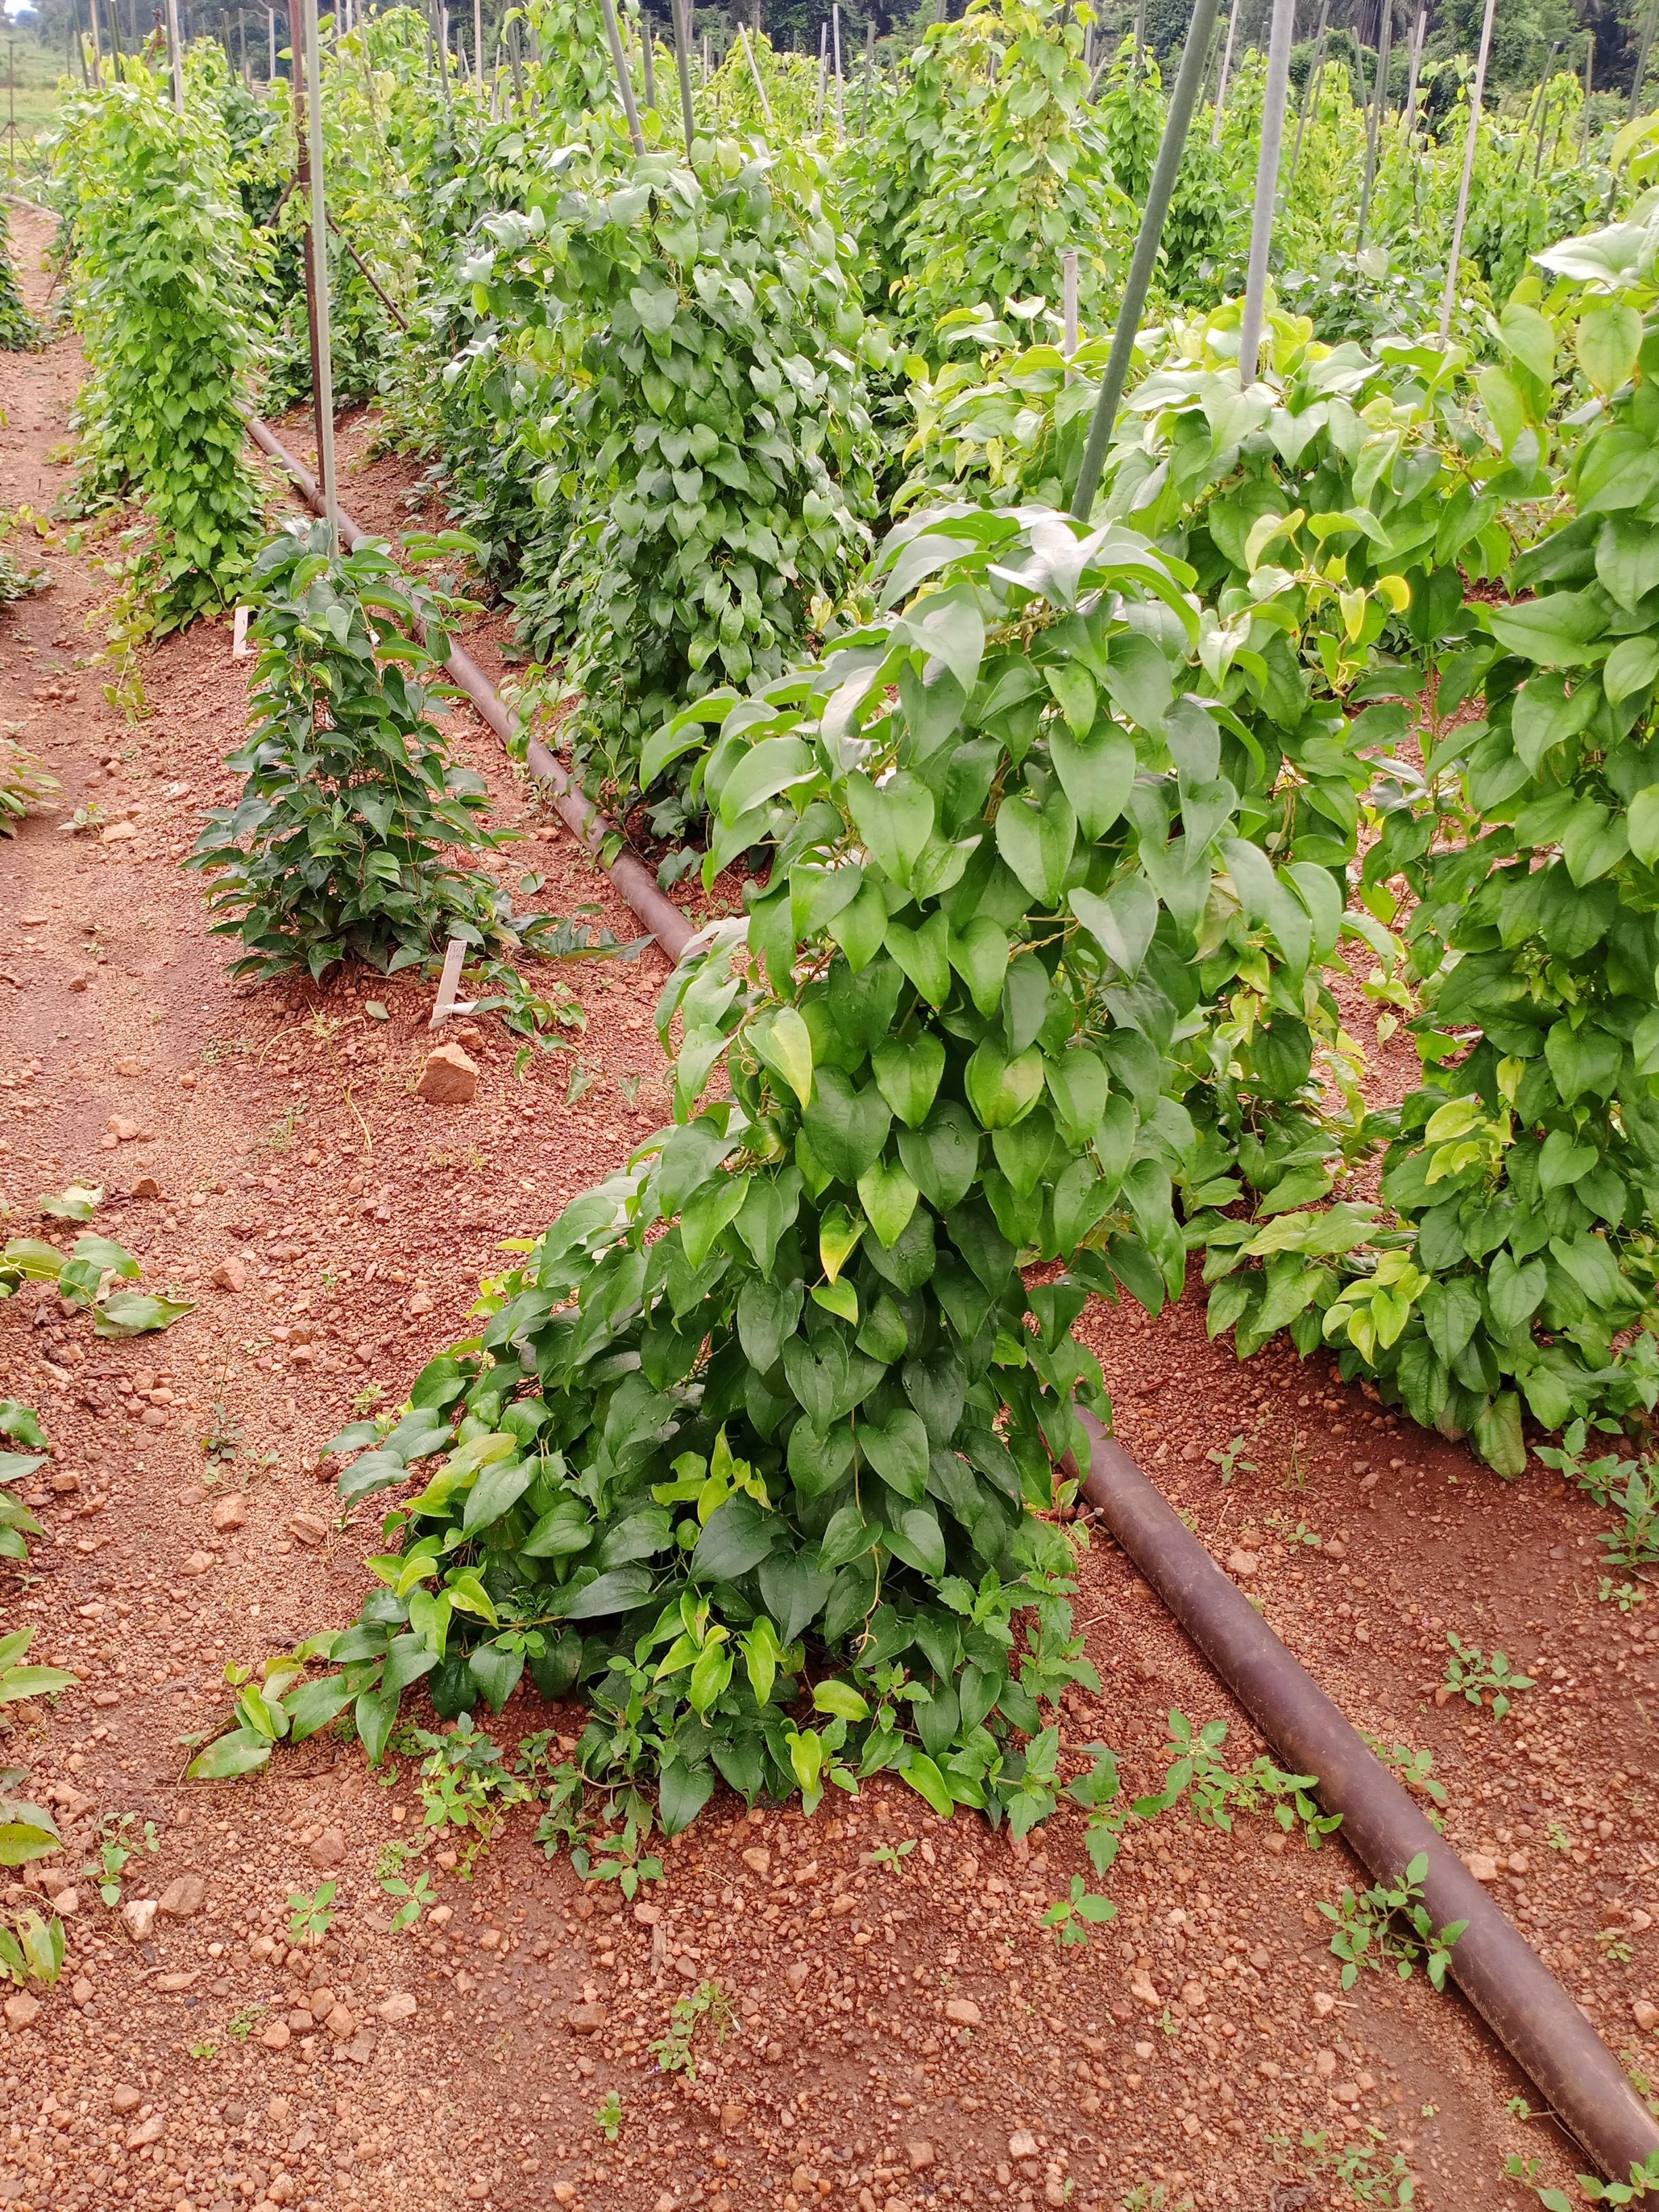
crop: yam
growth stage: vegetative
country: Nigeria
